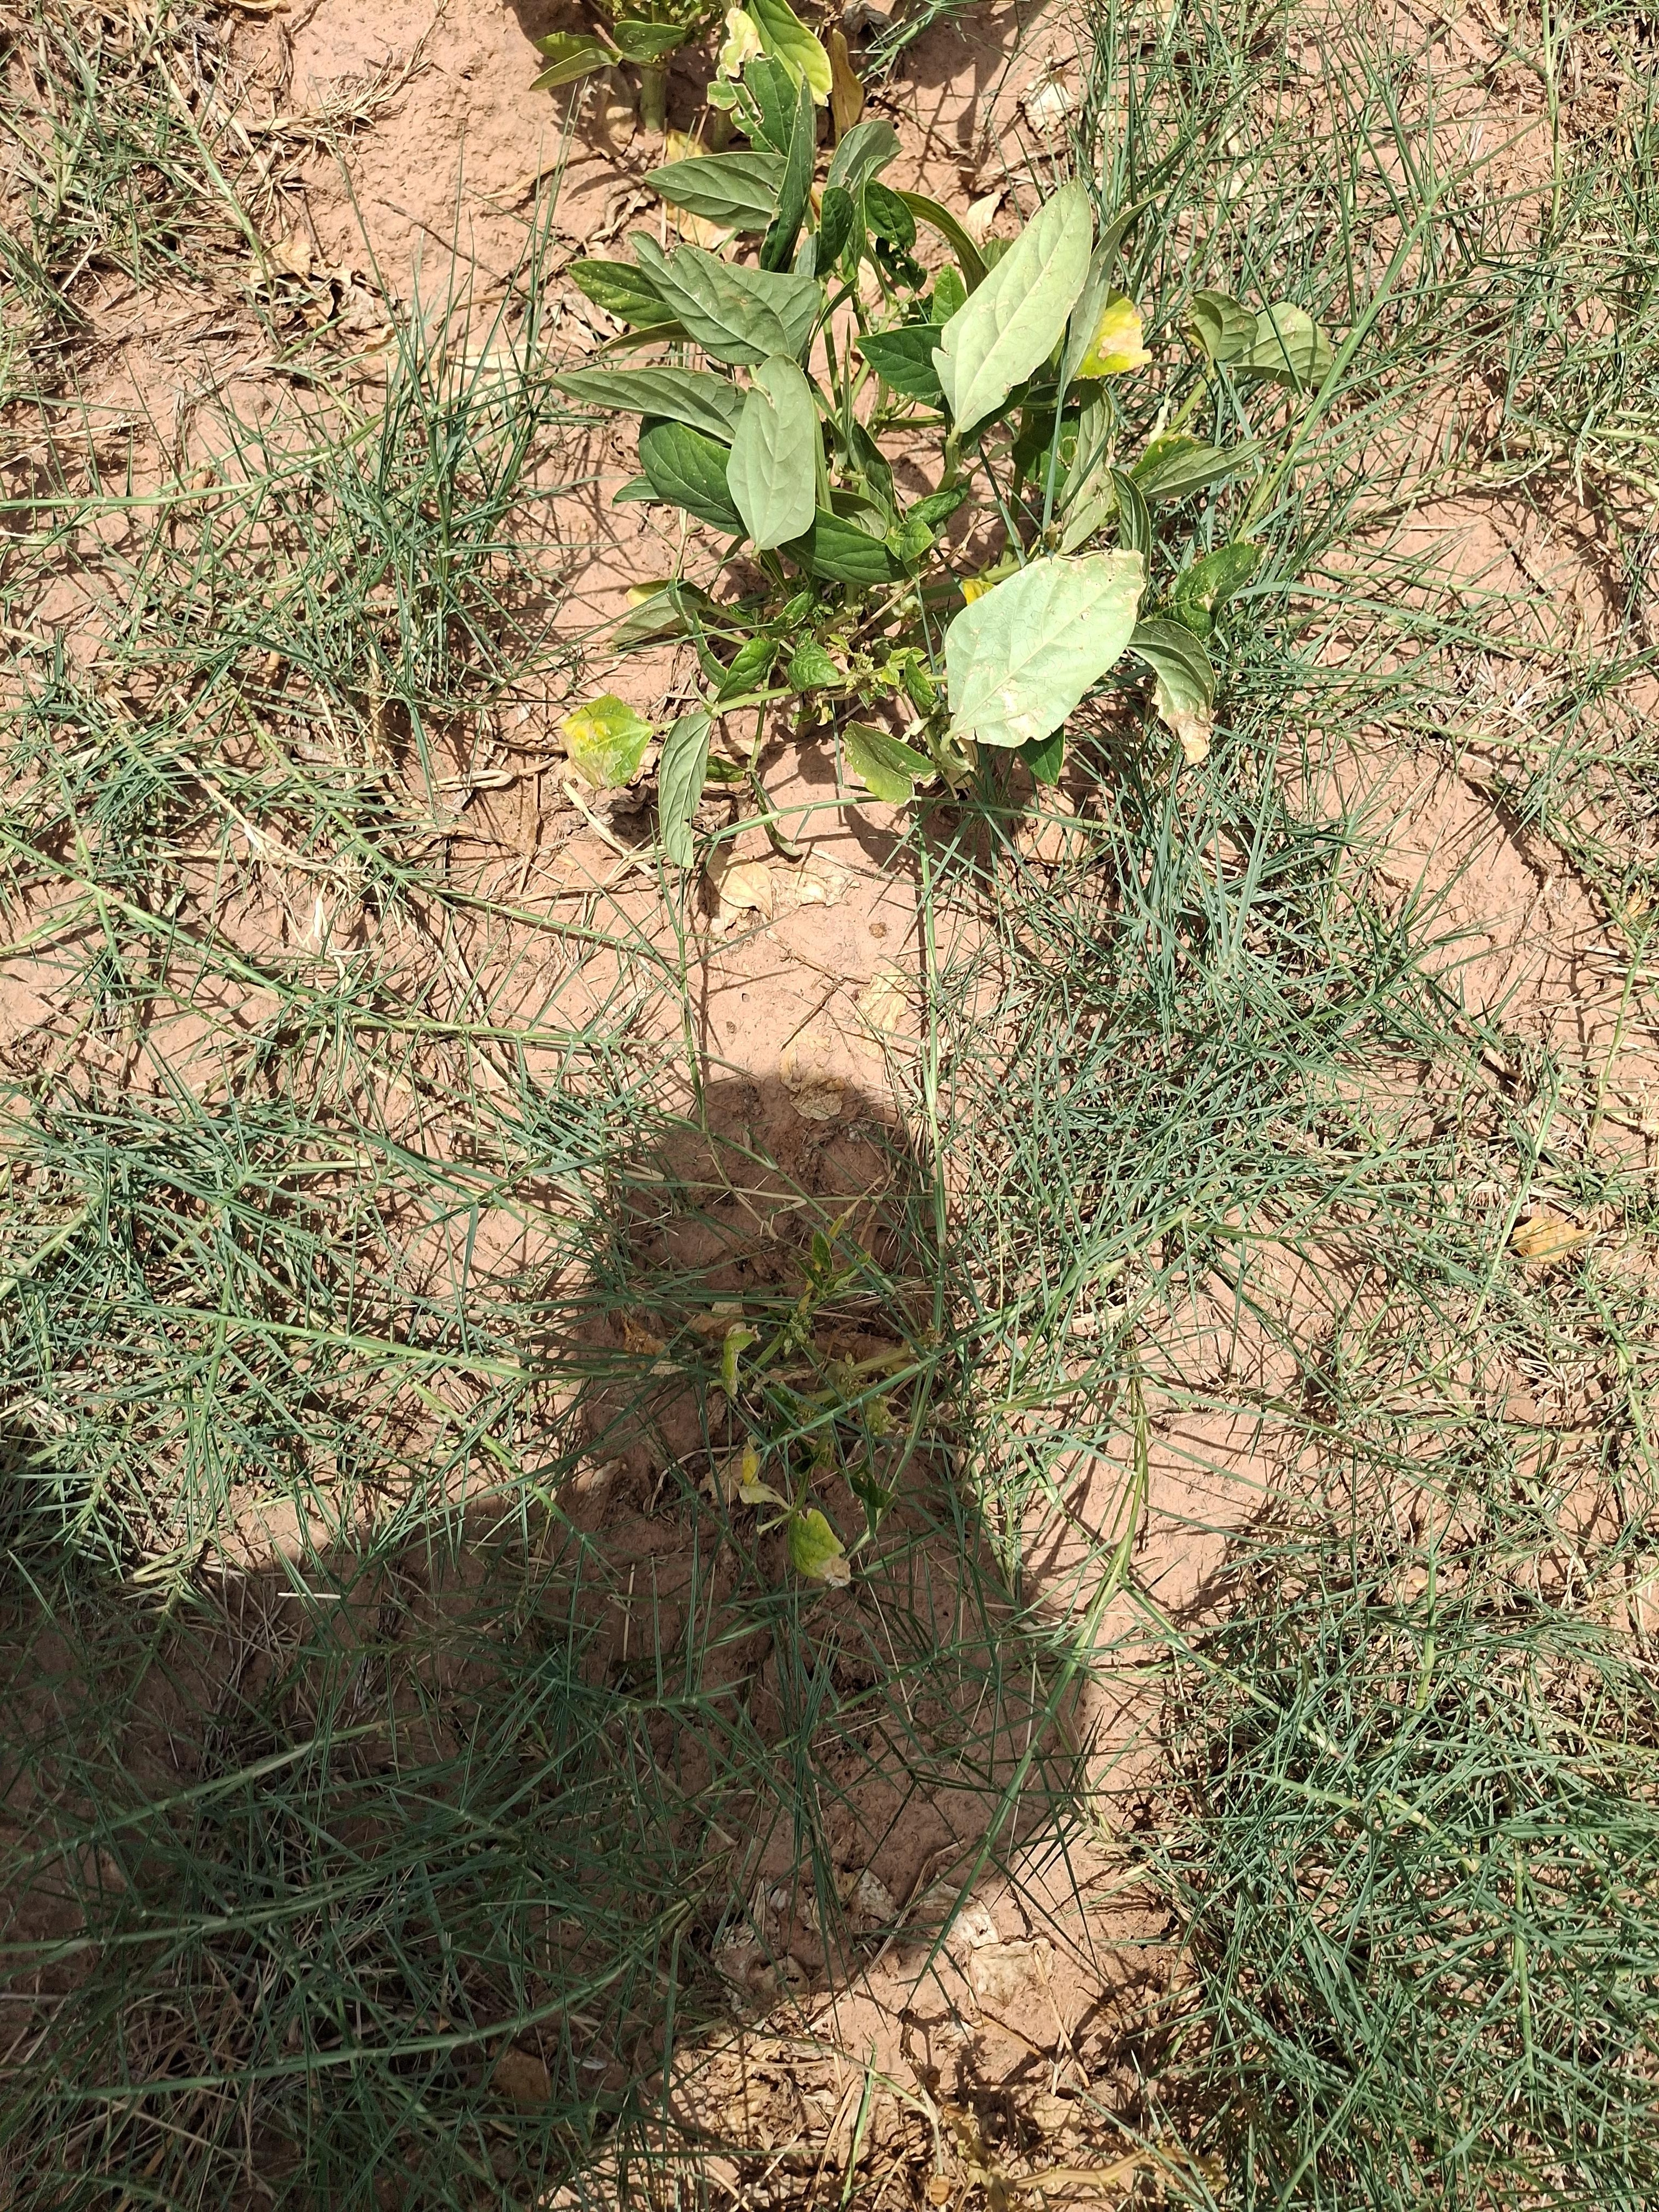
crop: cowpea
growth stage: harvest maturity
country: Nigeria
